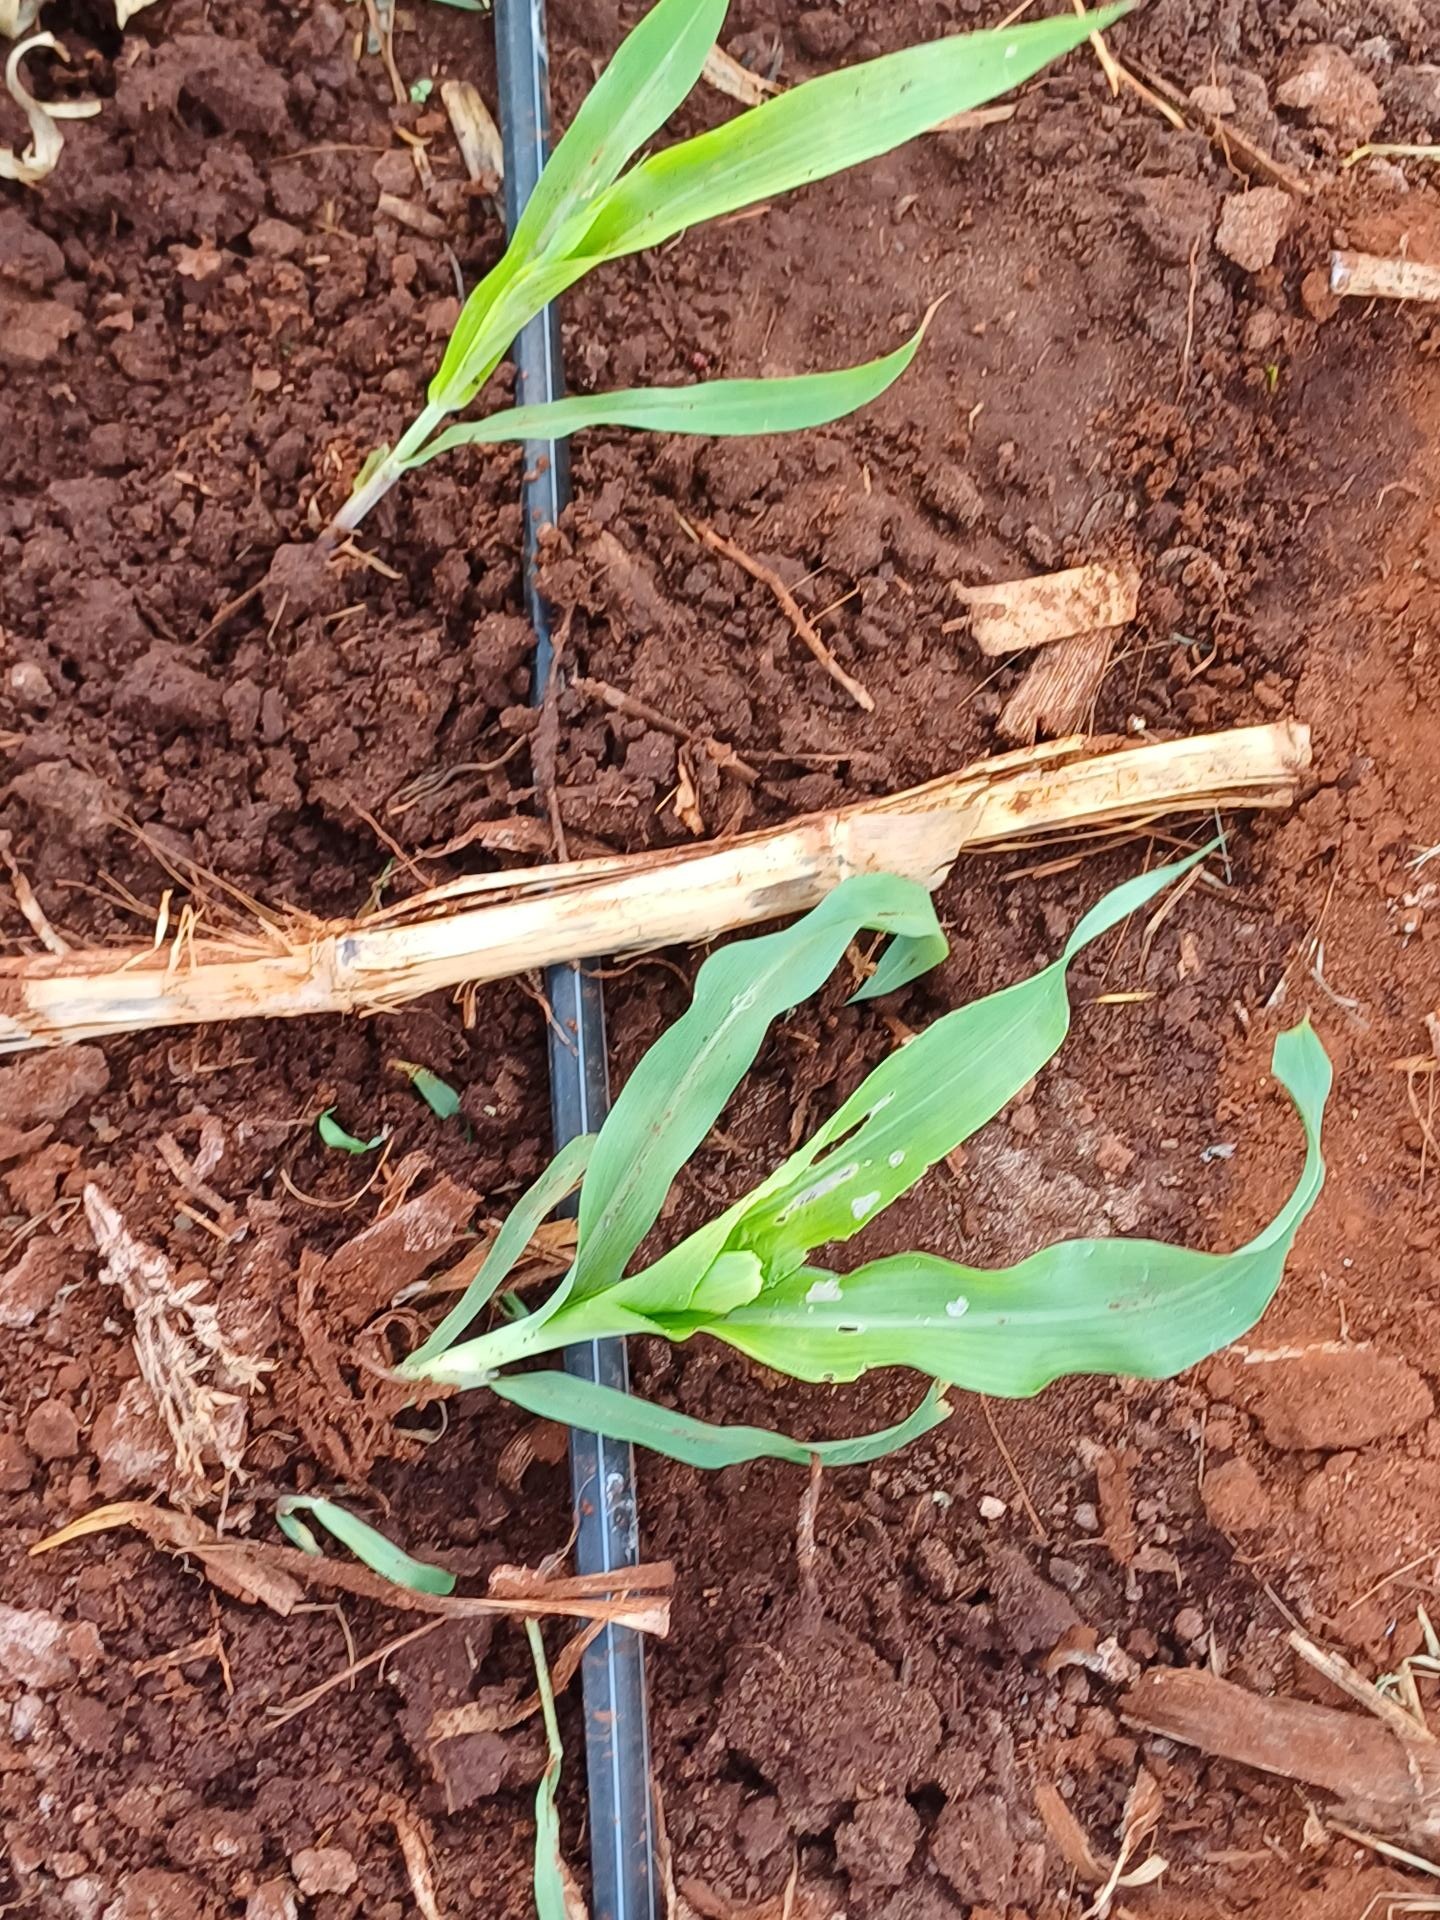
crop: sorghum
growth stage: vegetative
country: Kenya
